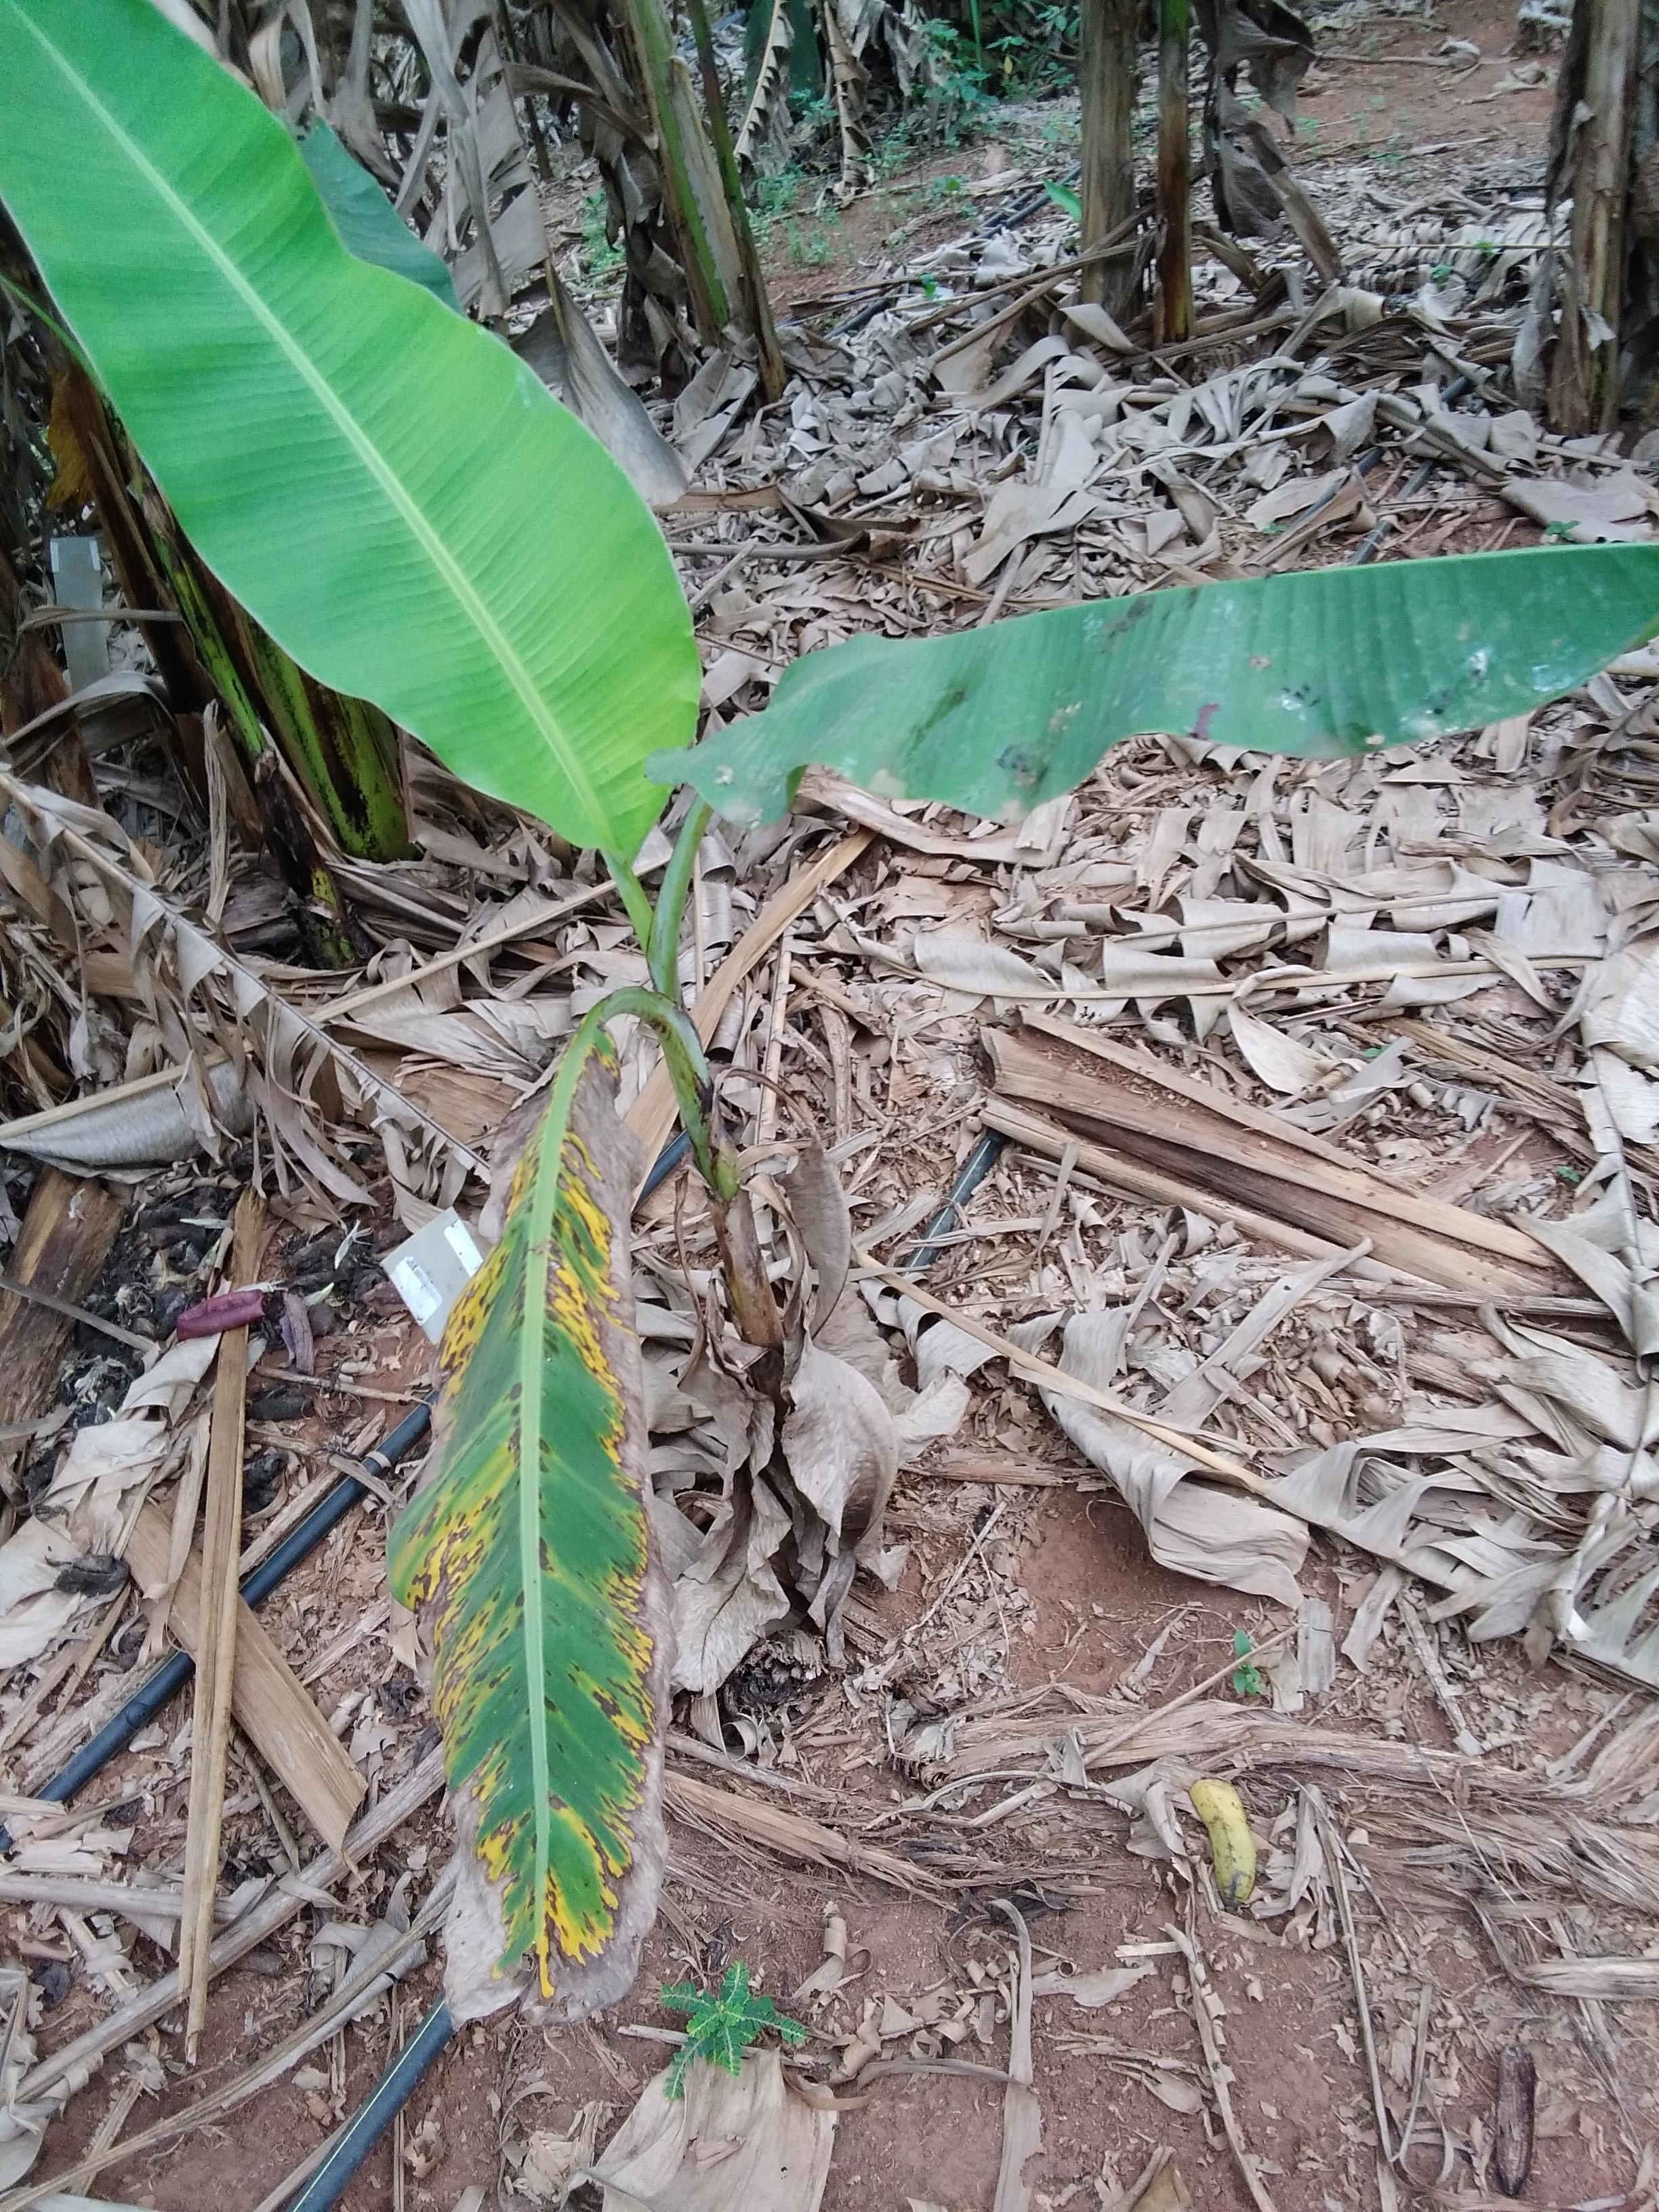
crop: banana
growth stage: vegetative
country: Uganda
